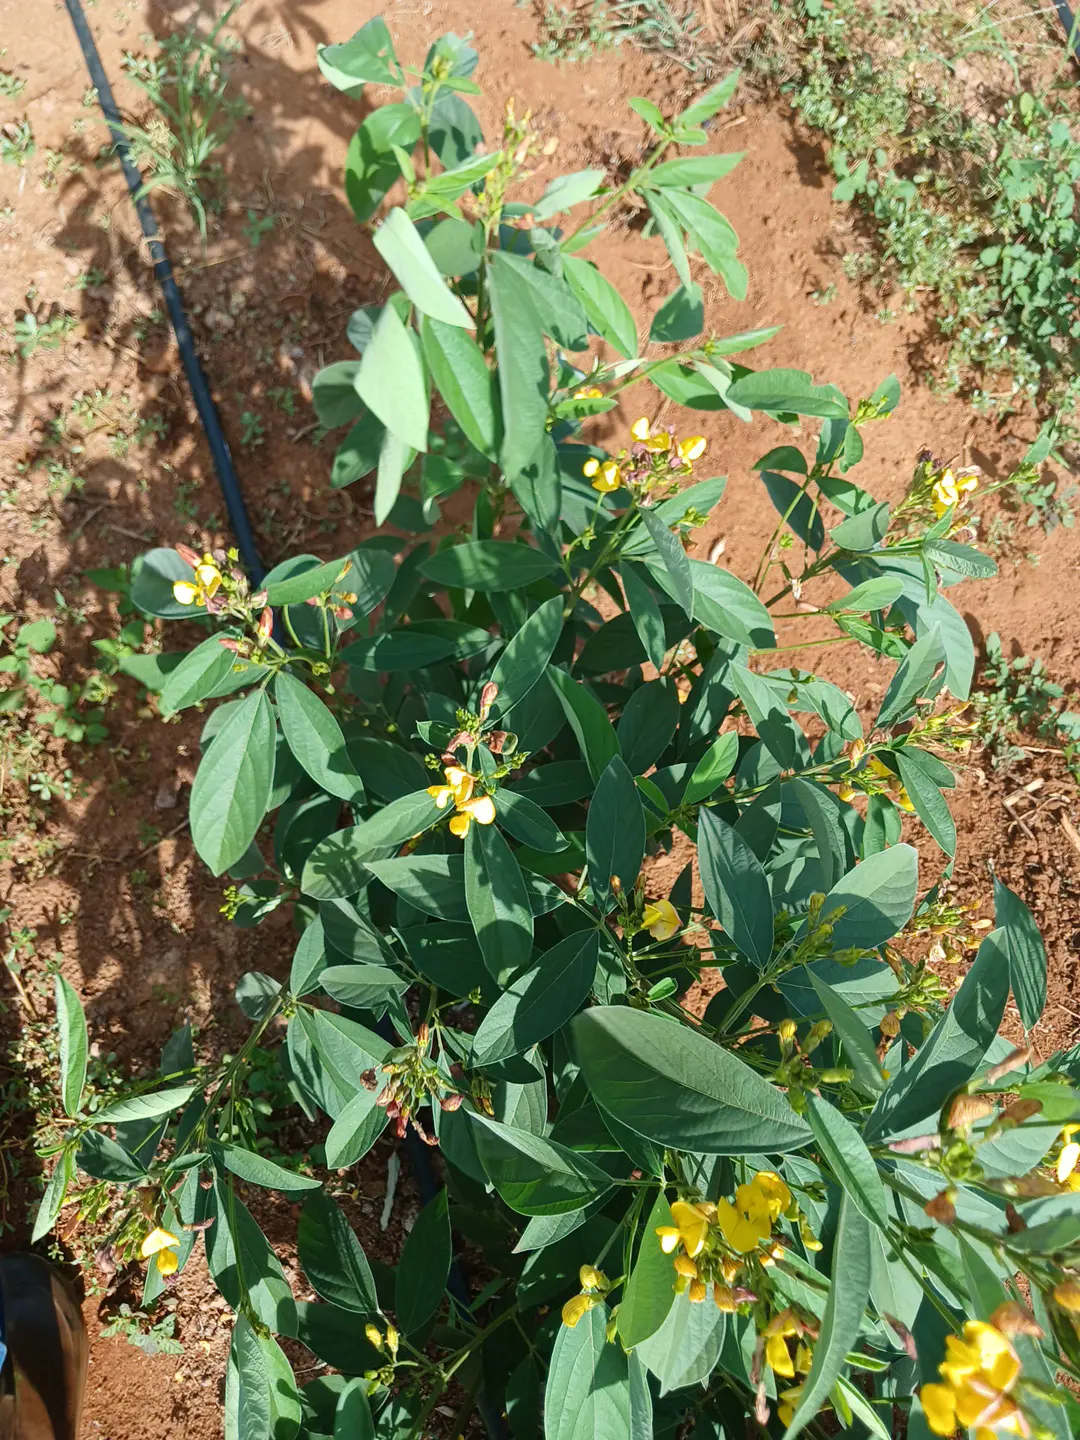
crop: pigeonpea
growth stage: development pod
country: Kenya
